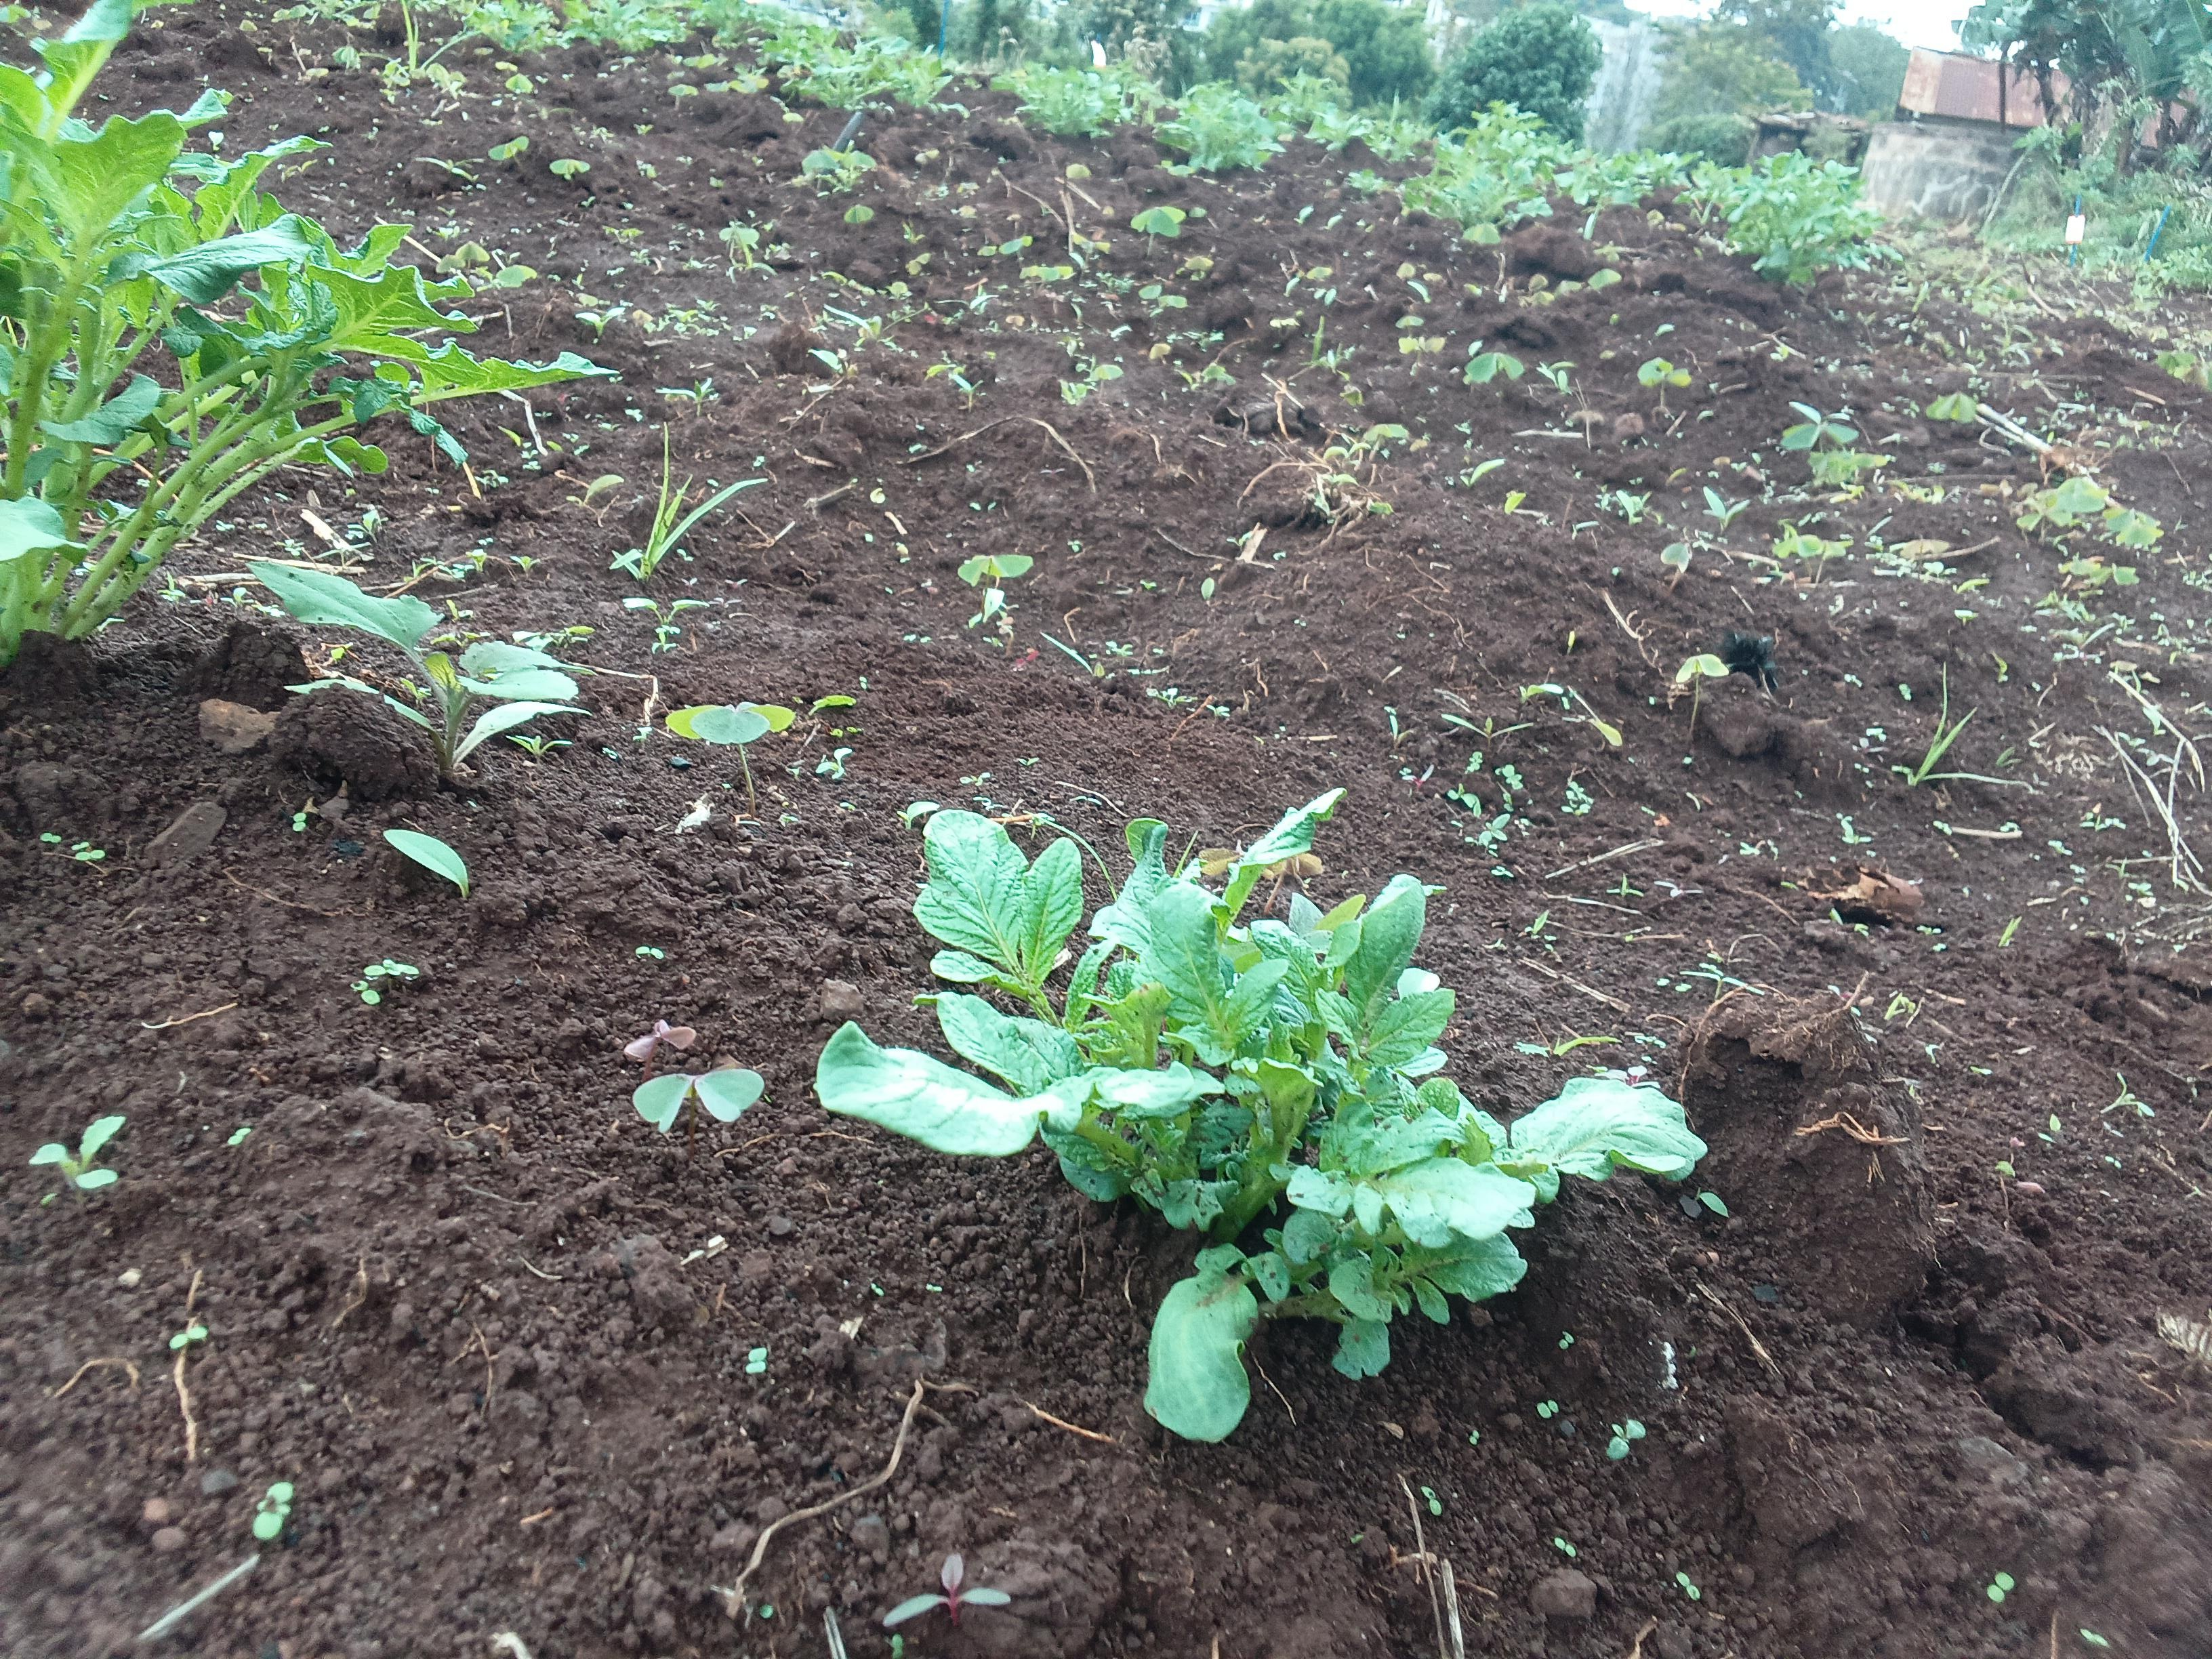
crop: potato
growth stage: sprouting emergence
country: Kenya
